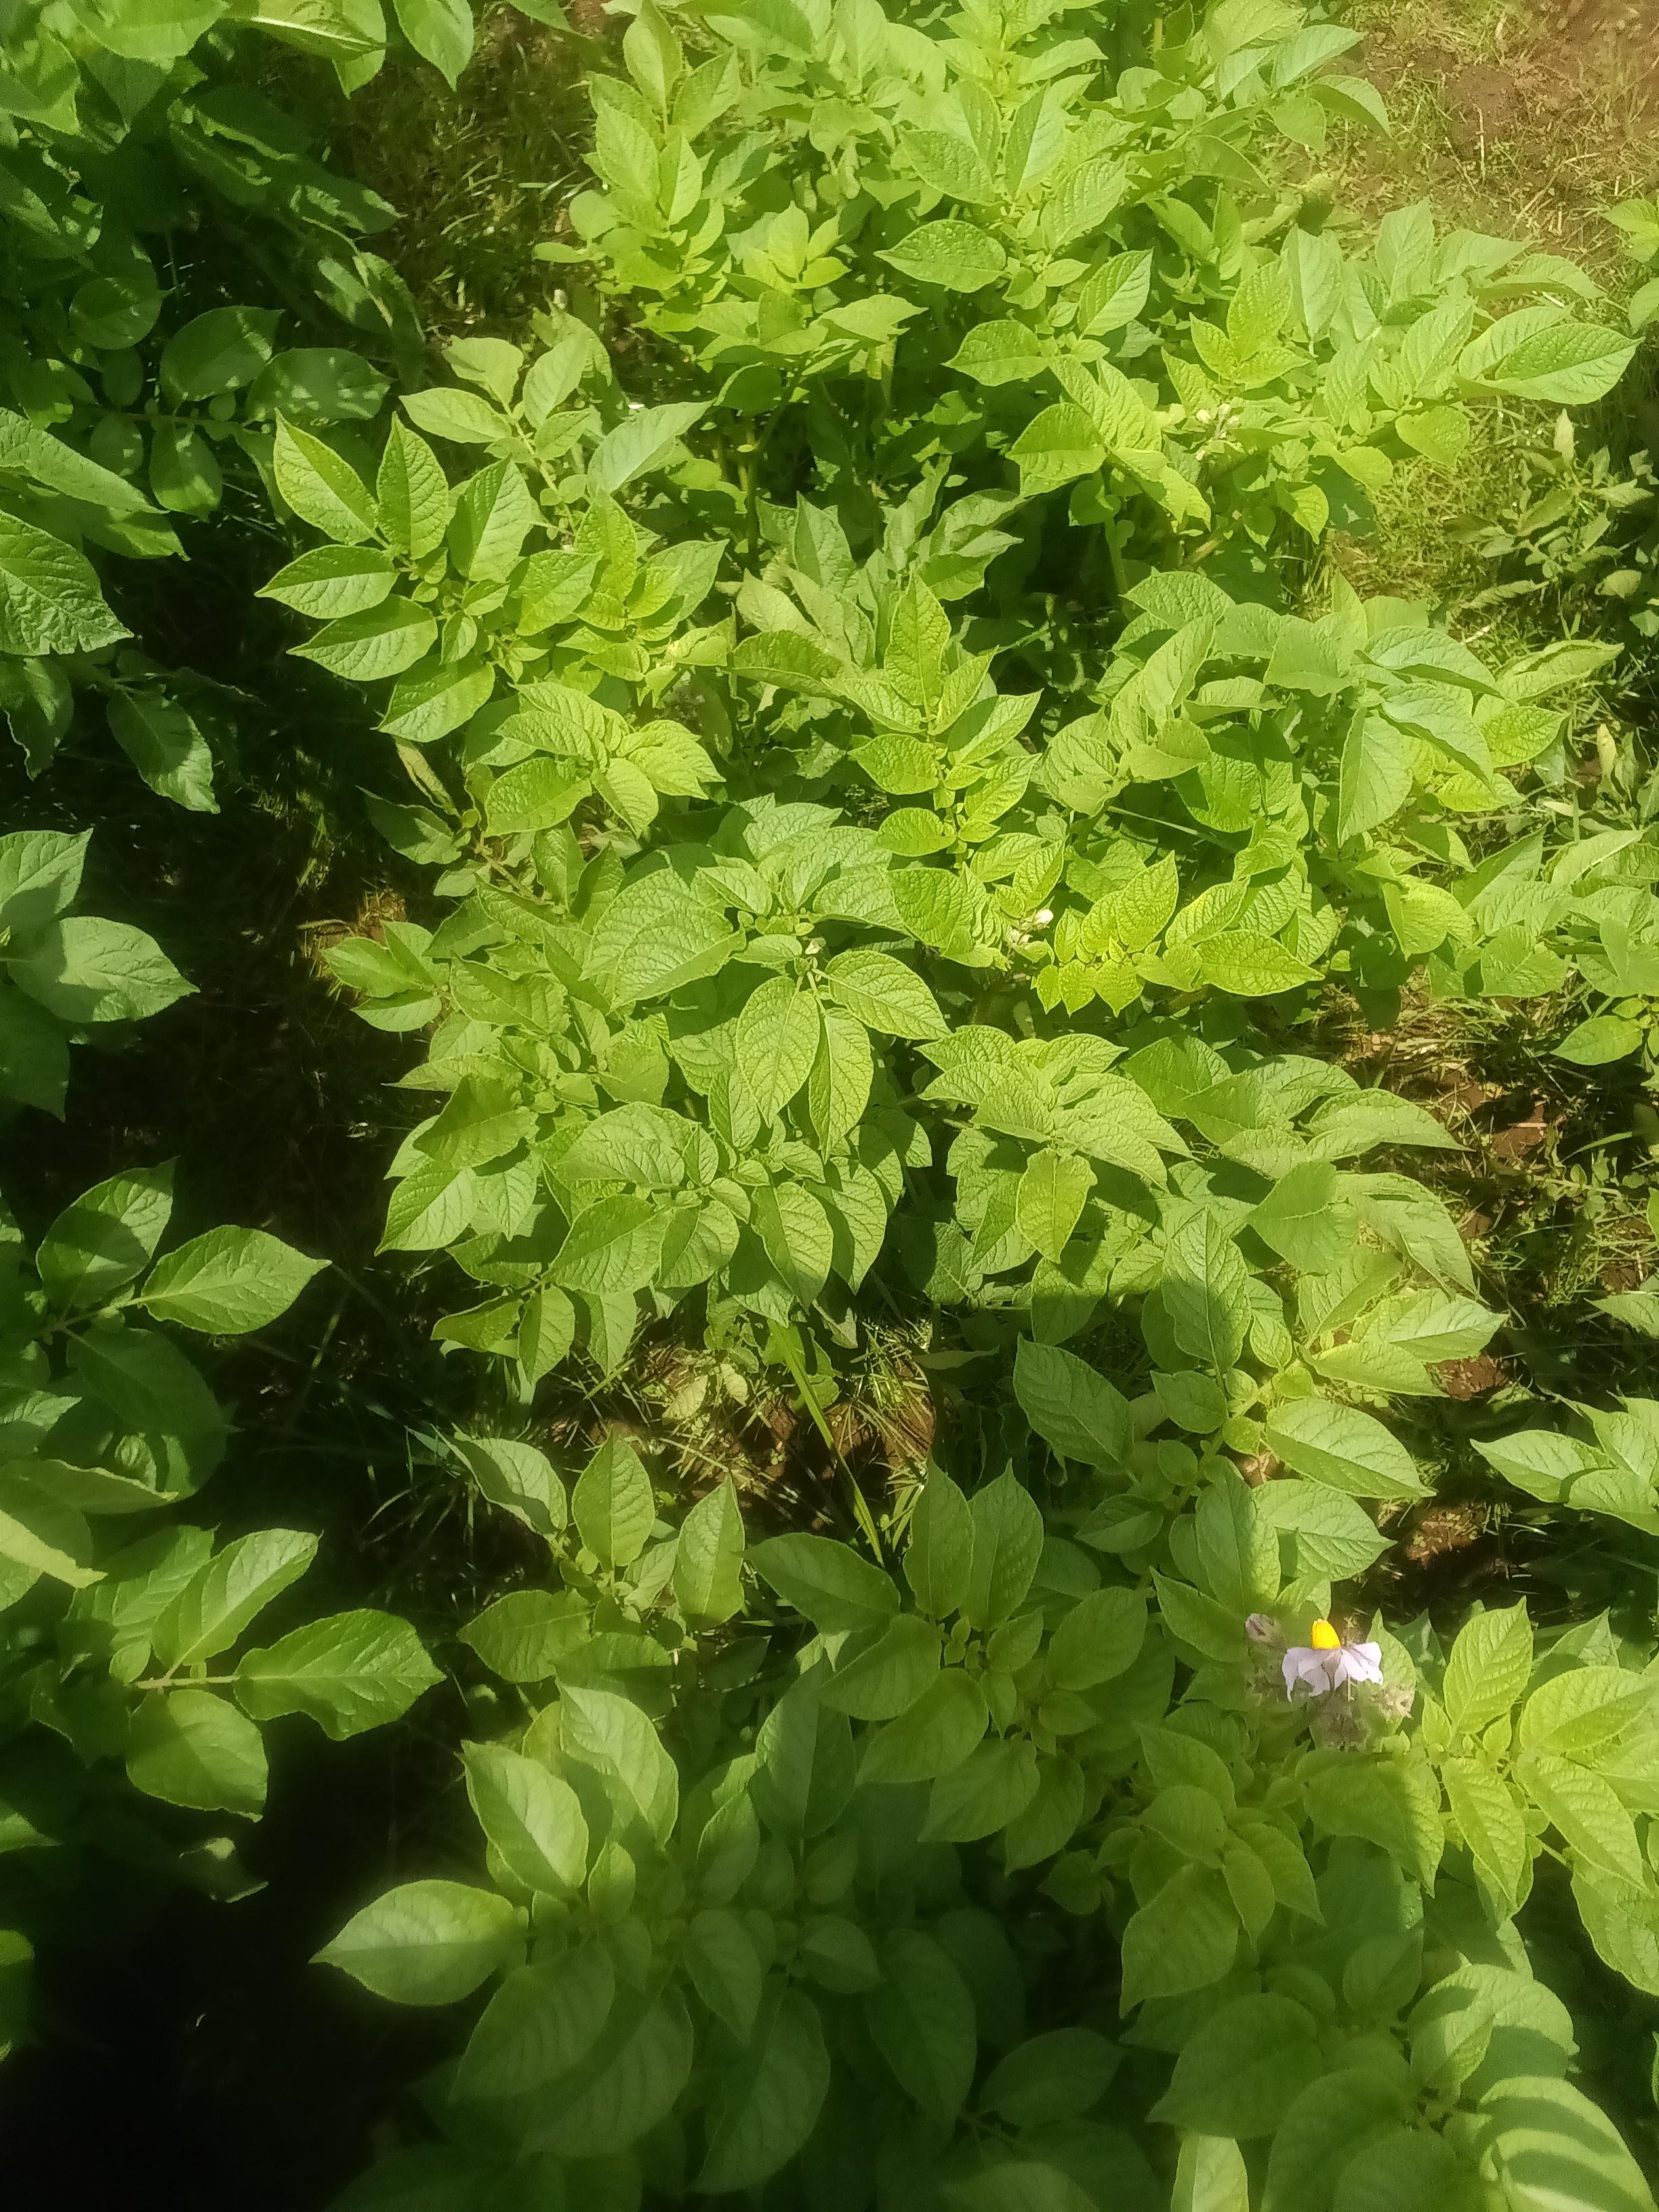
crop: potato
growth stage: flowering
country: Kenya
